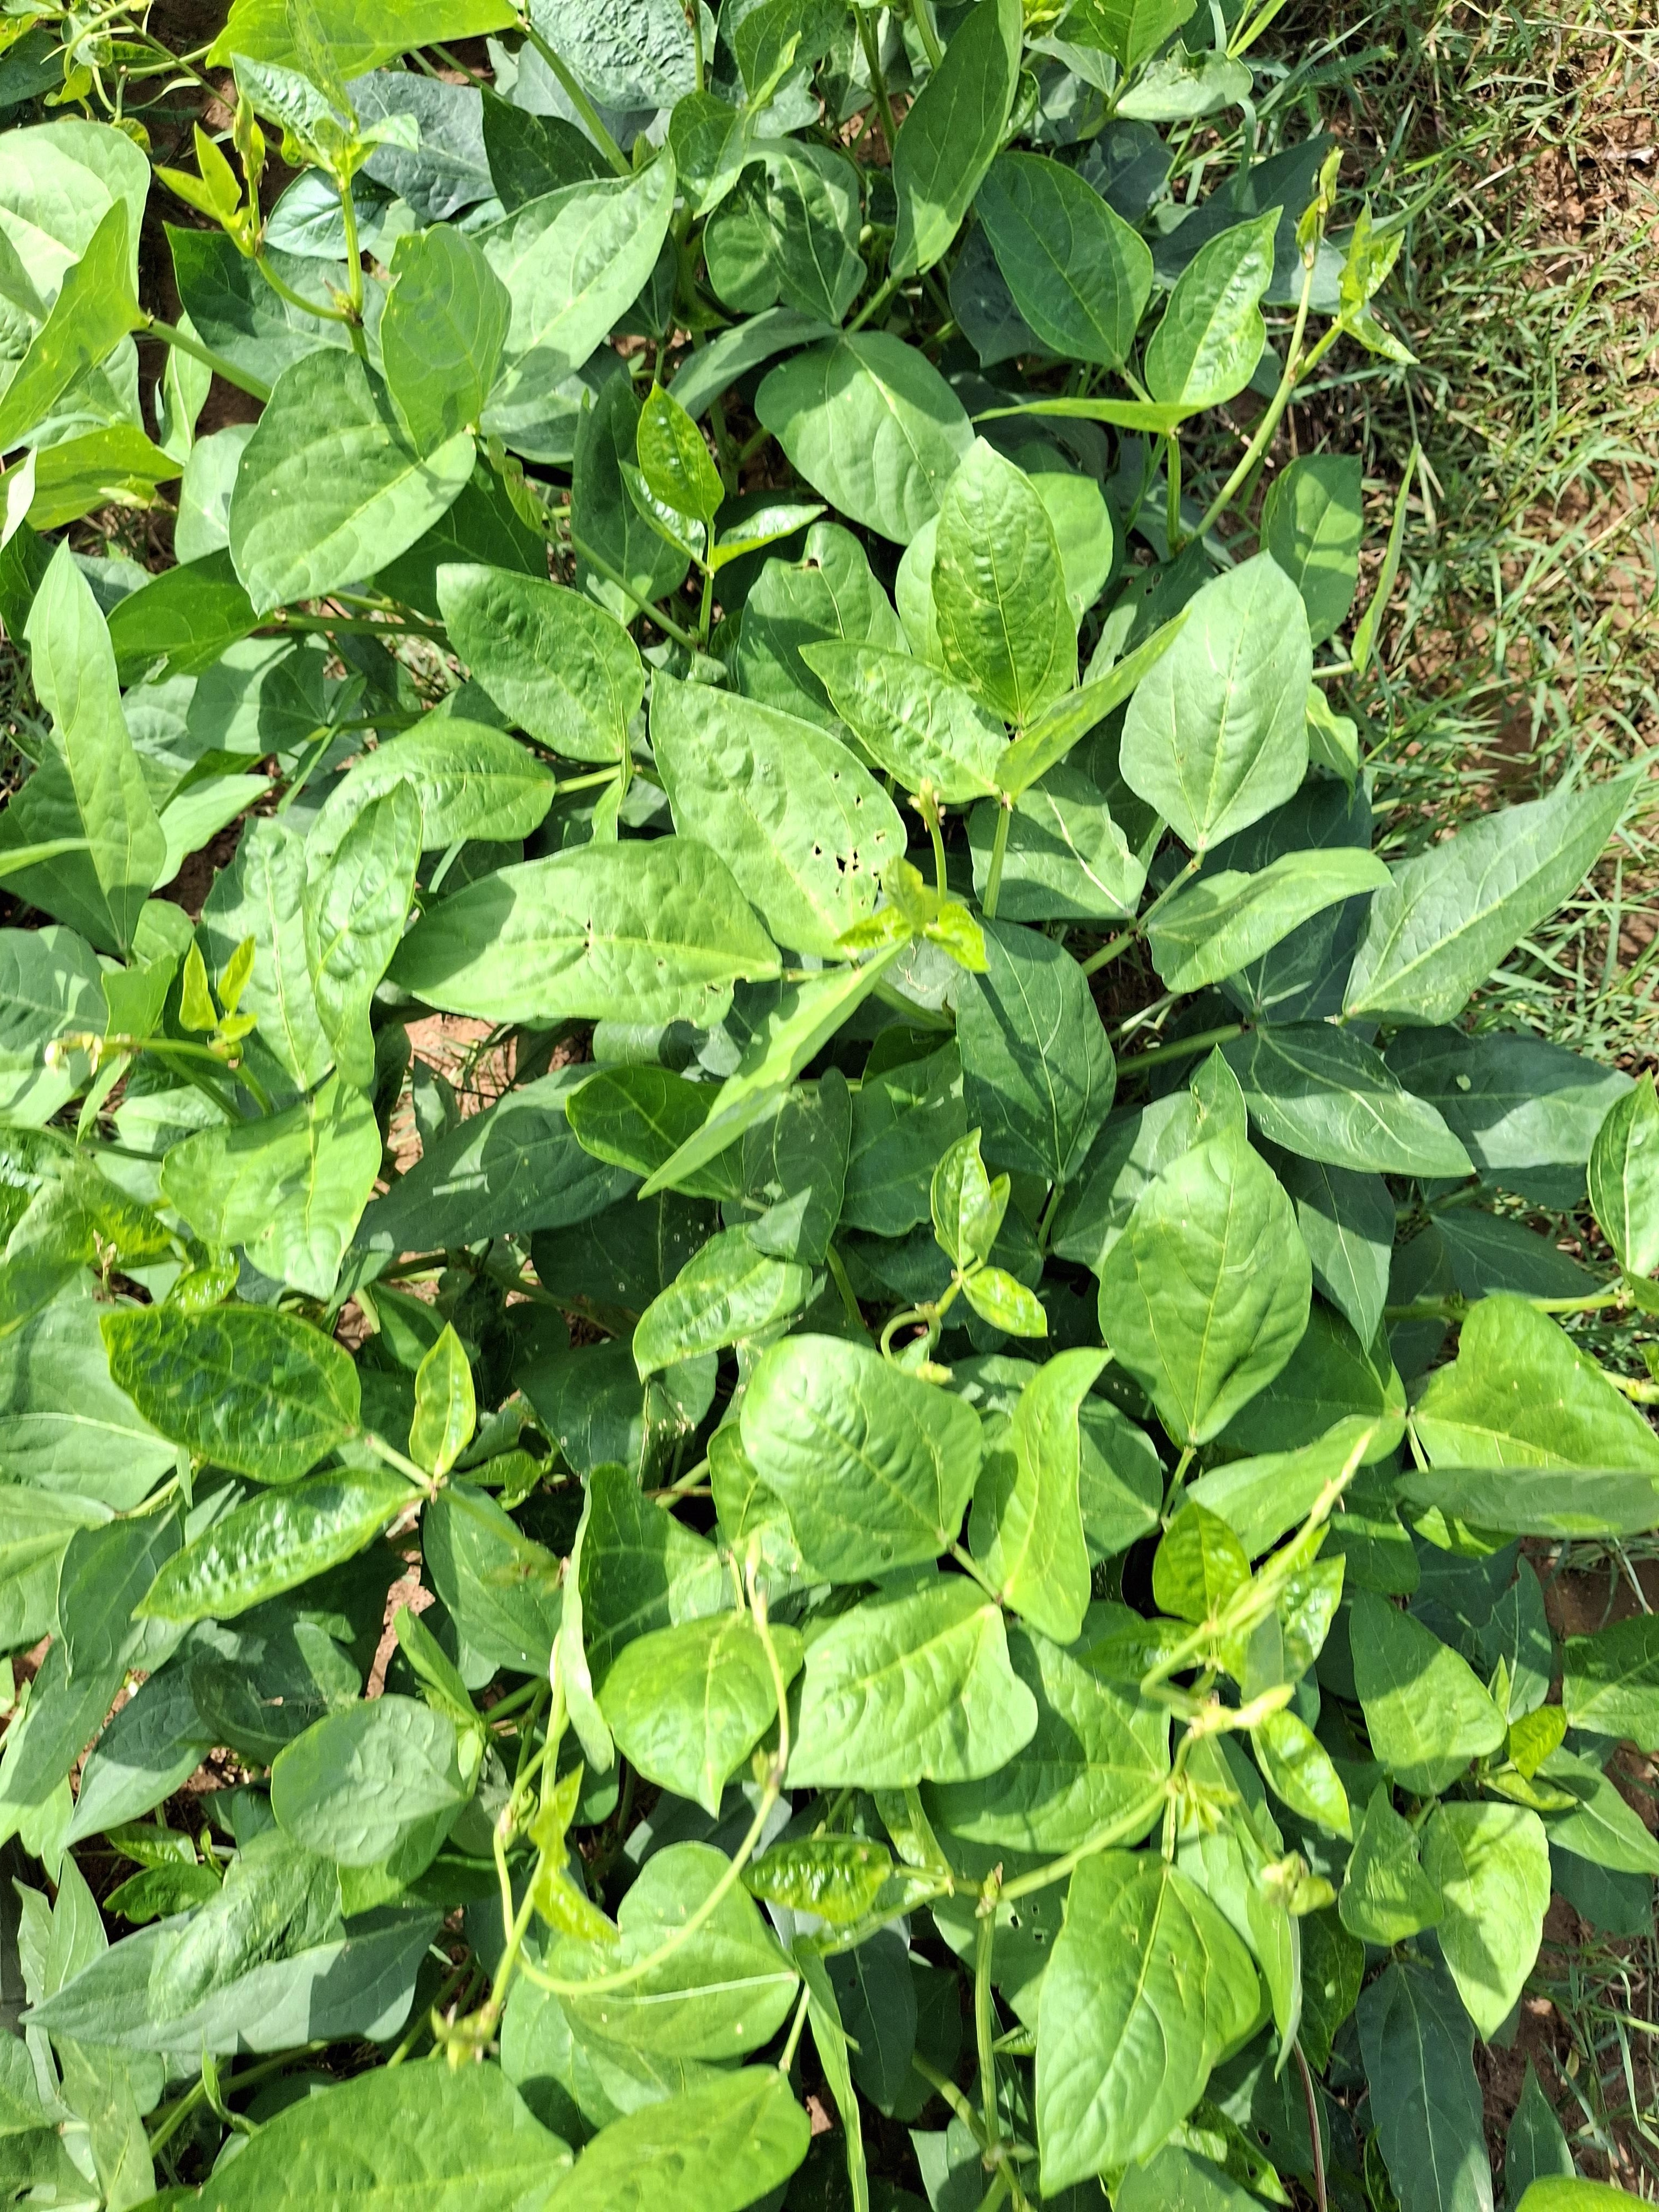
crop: cowpea
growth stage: vegetative
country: Nigeria
